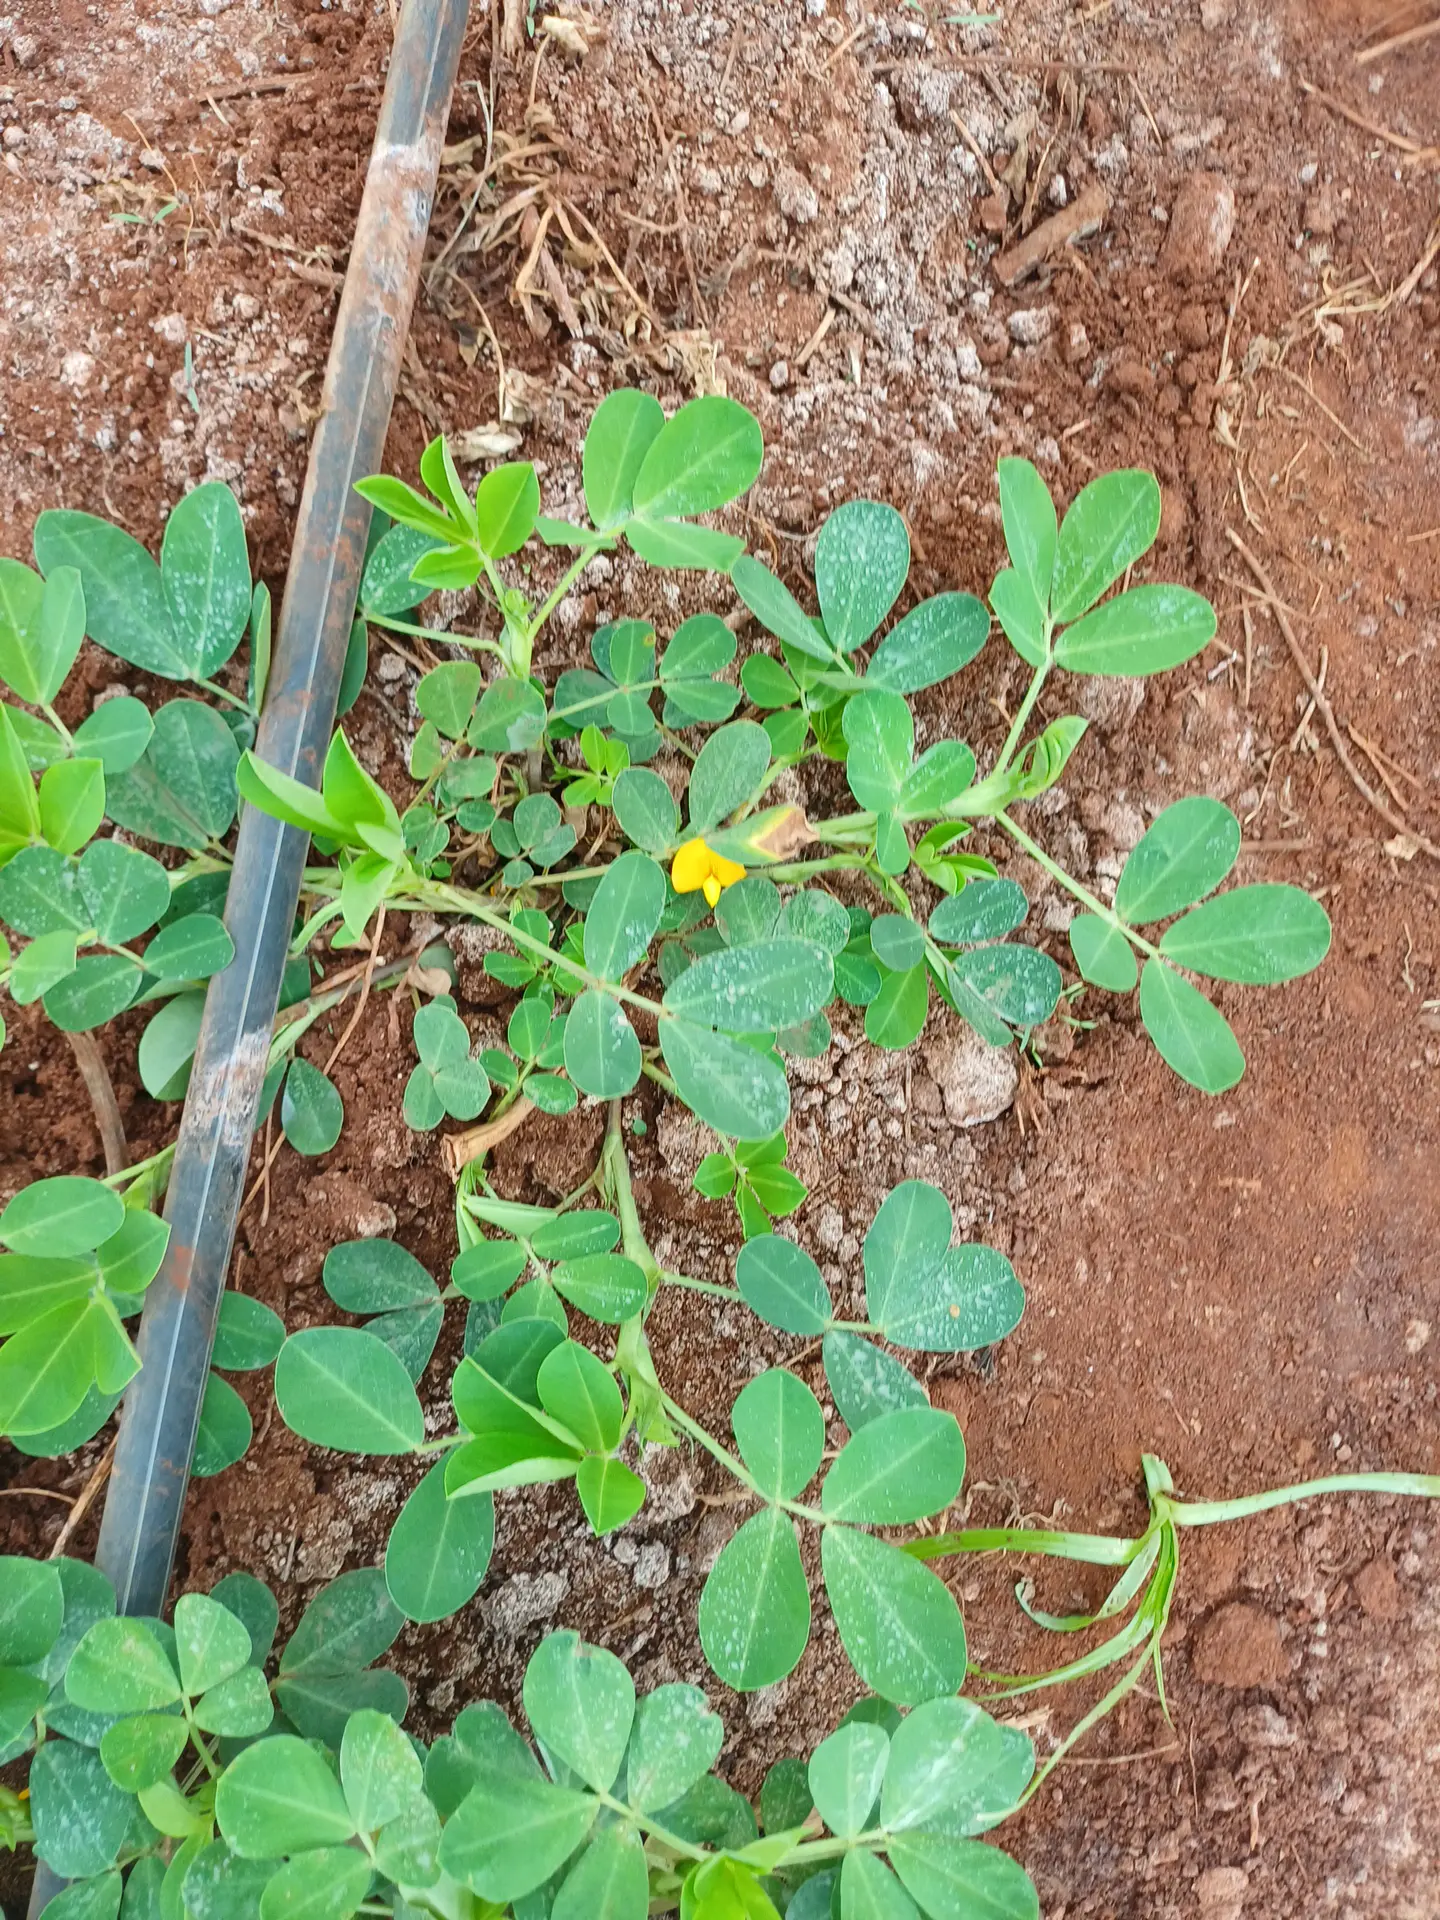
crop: groundnut
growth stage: flowering
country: Kenya
